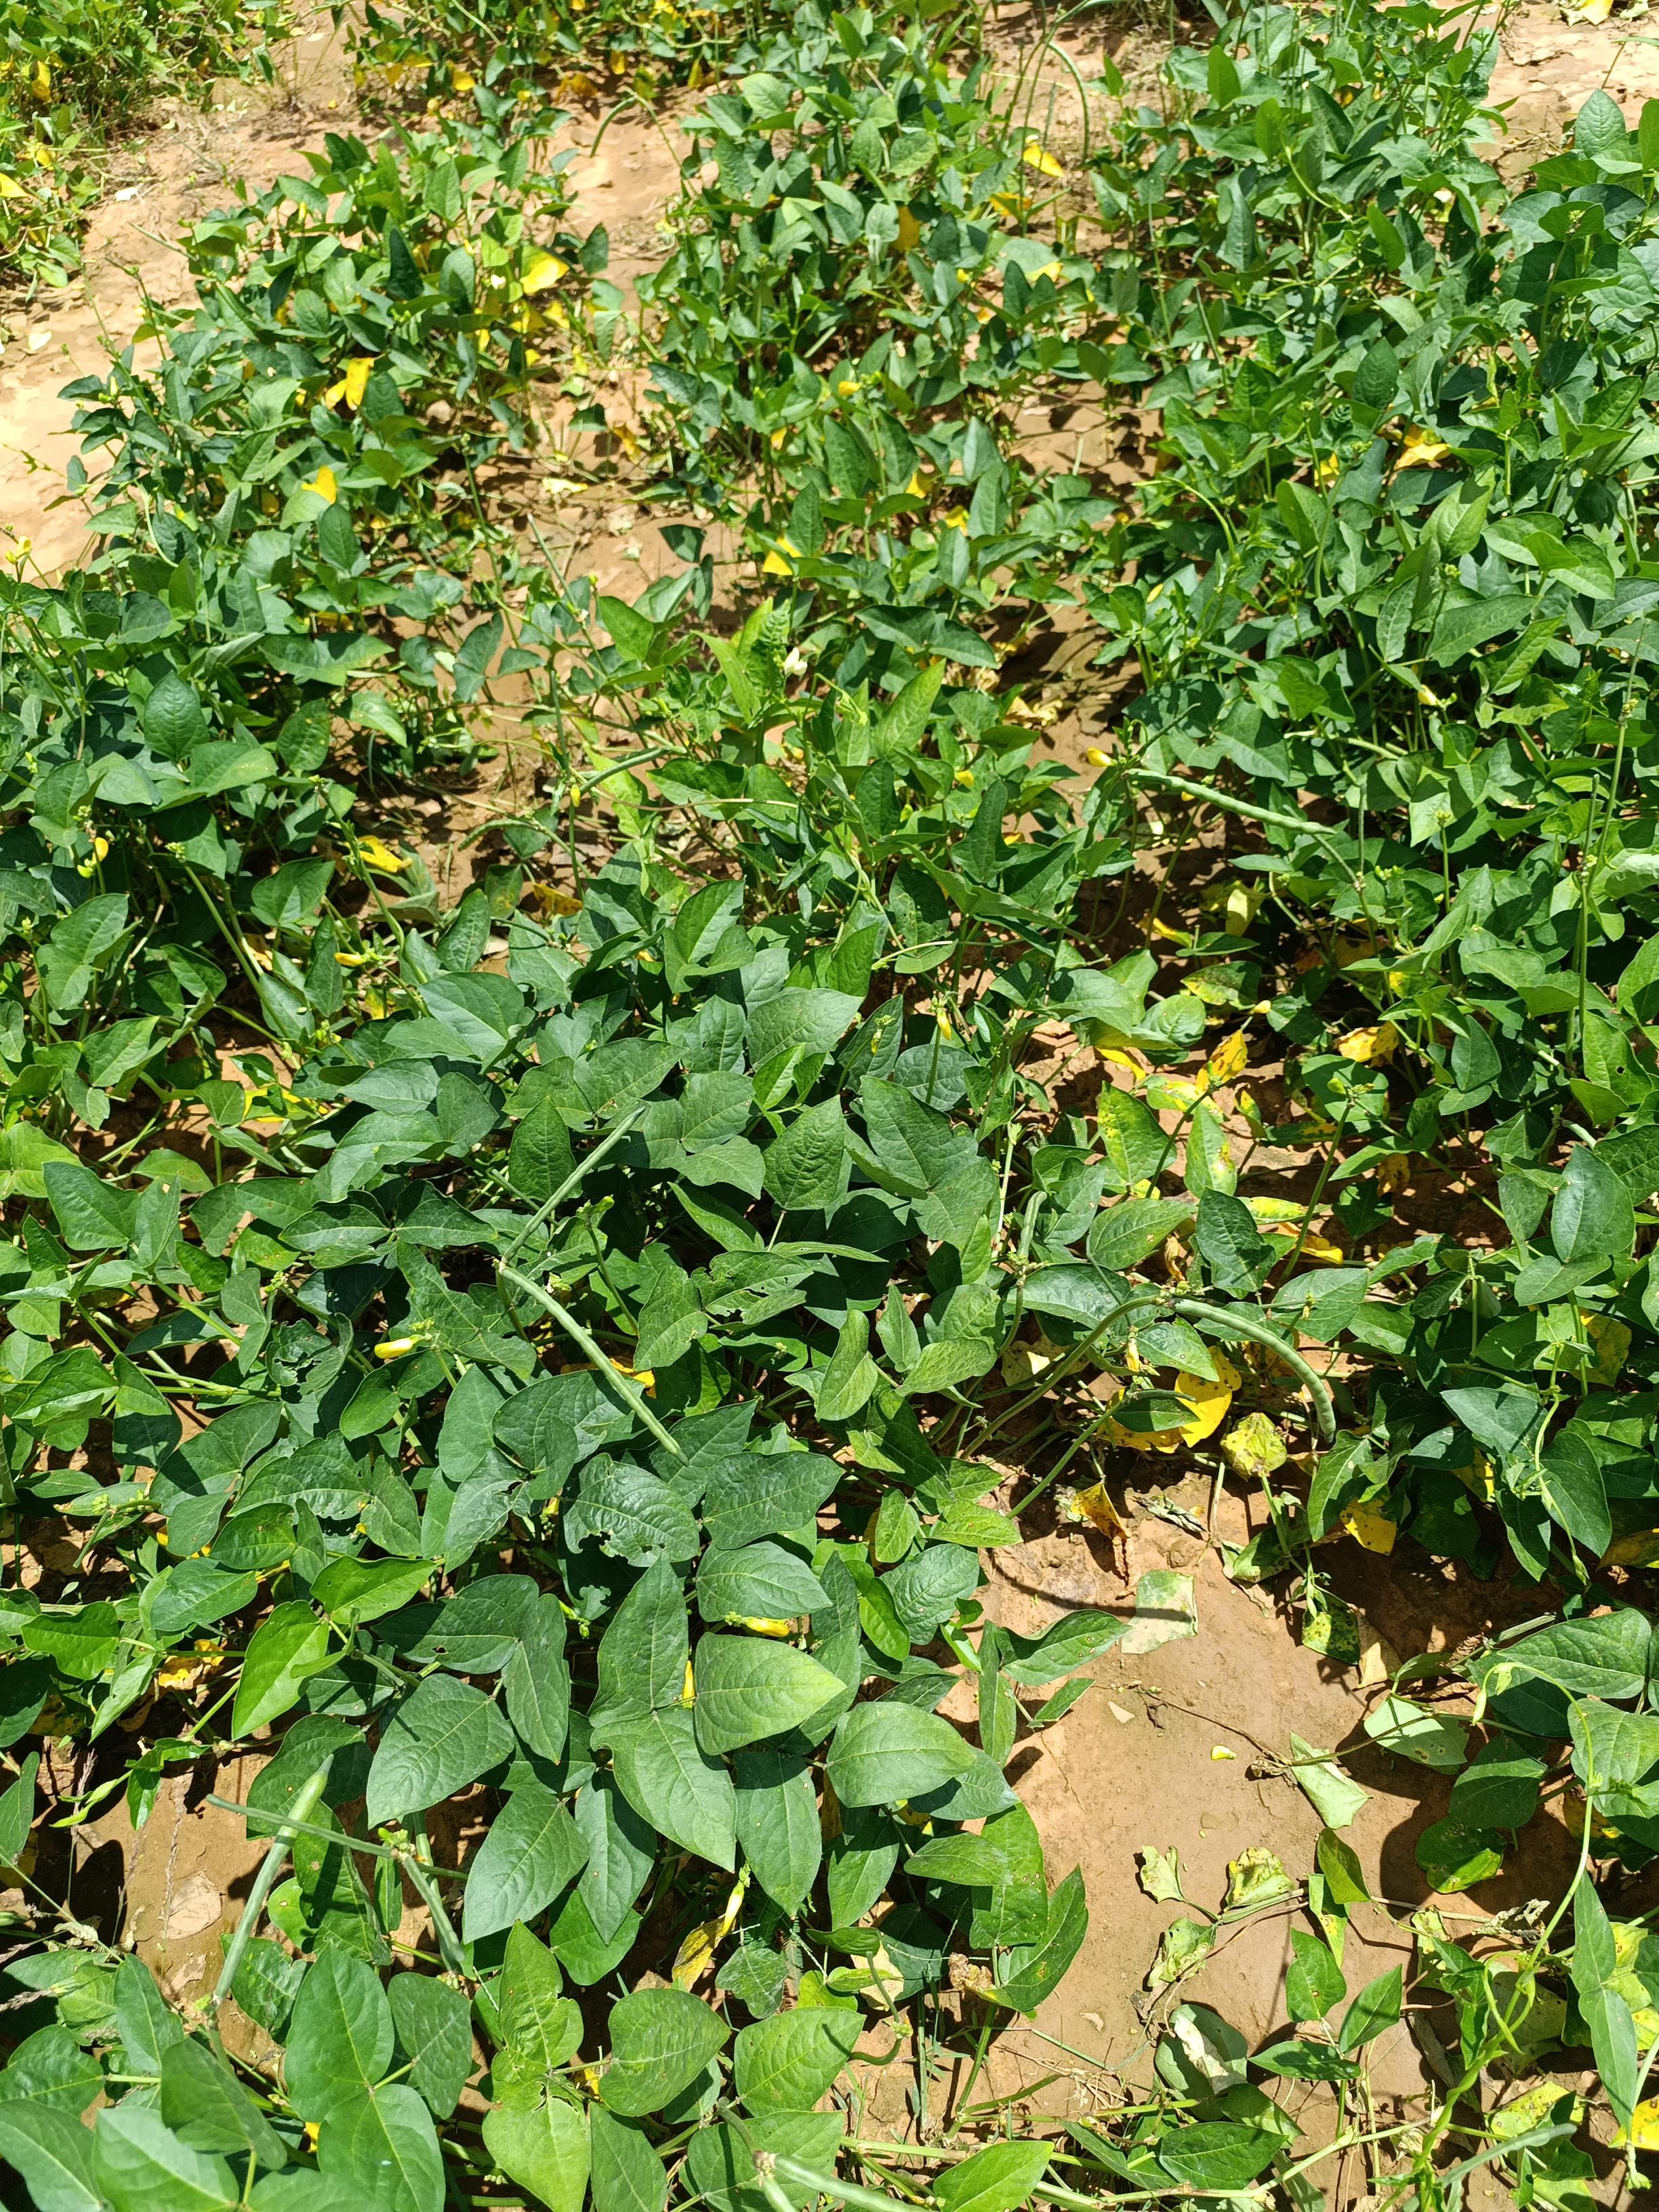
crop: cowpea
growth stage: development pod
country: Nigeria
